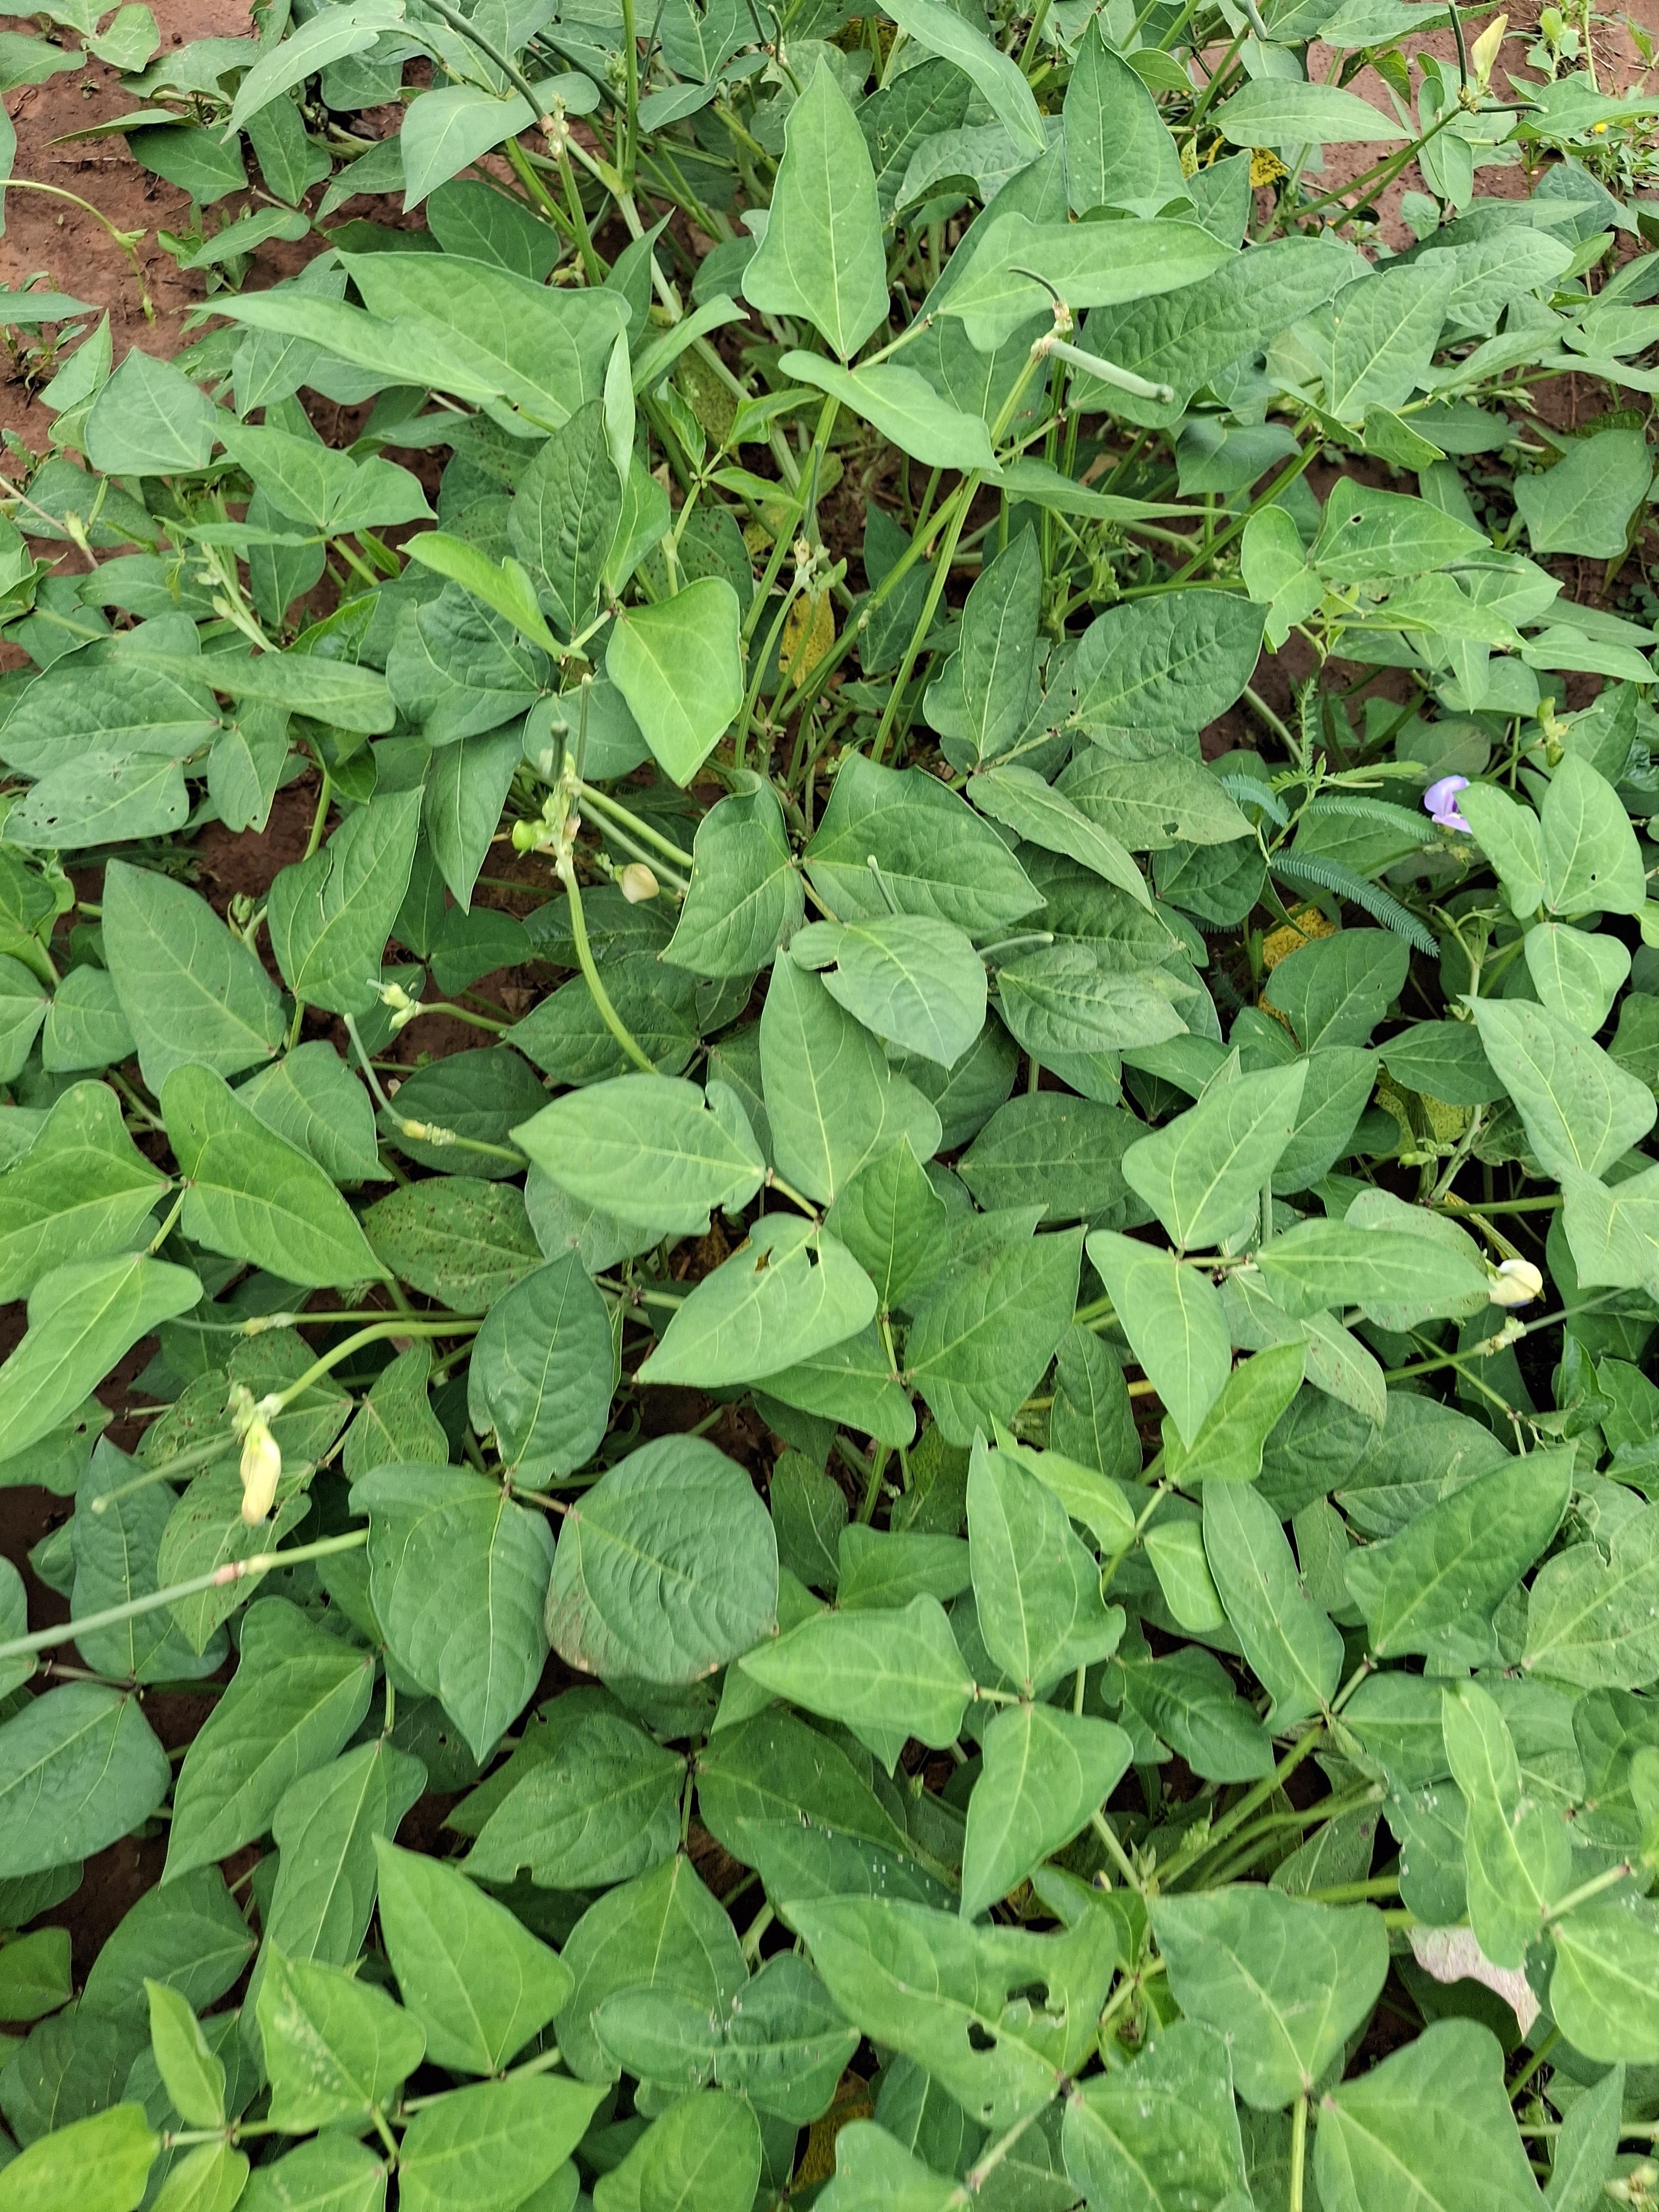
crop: cowpea
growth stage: flowering
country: Nigeria
